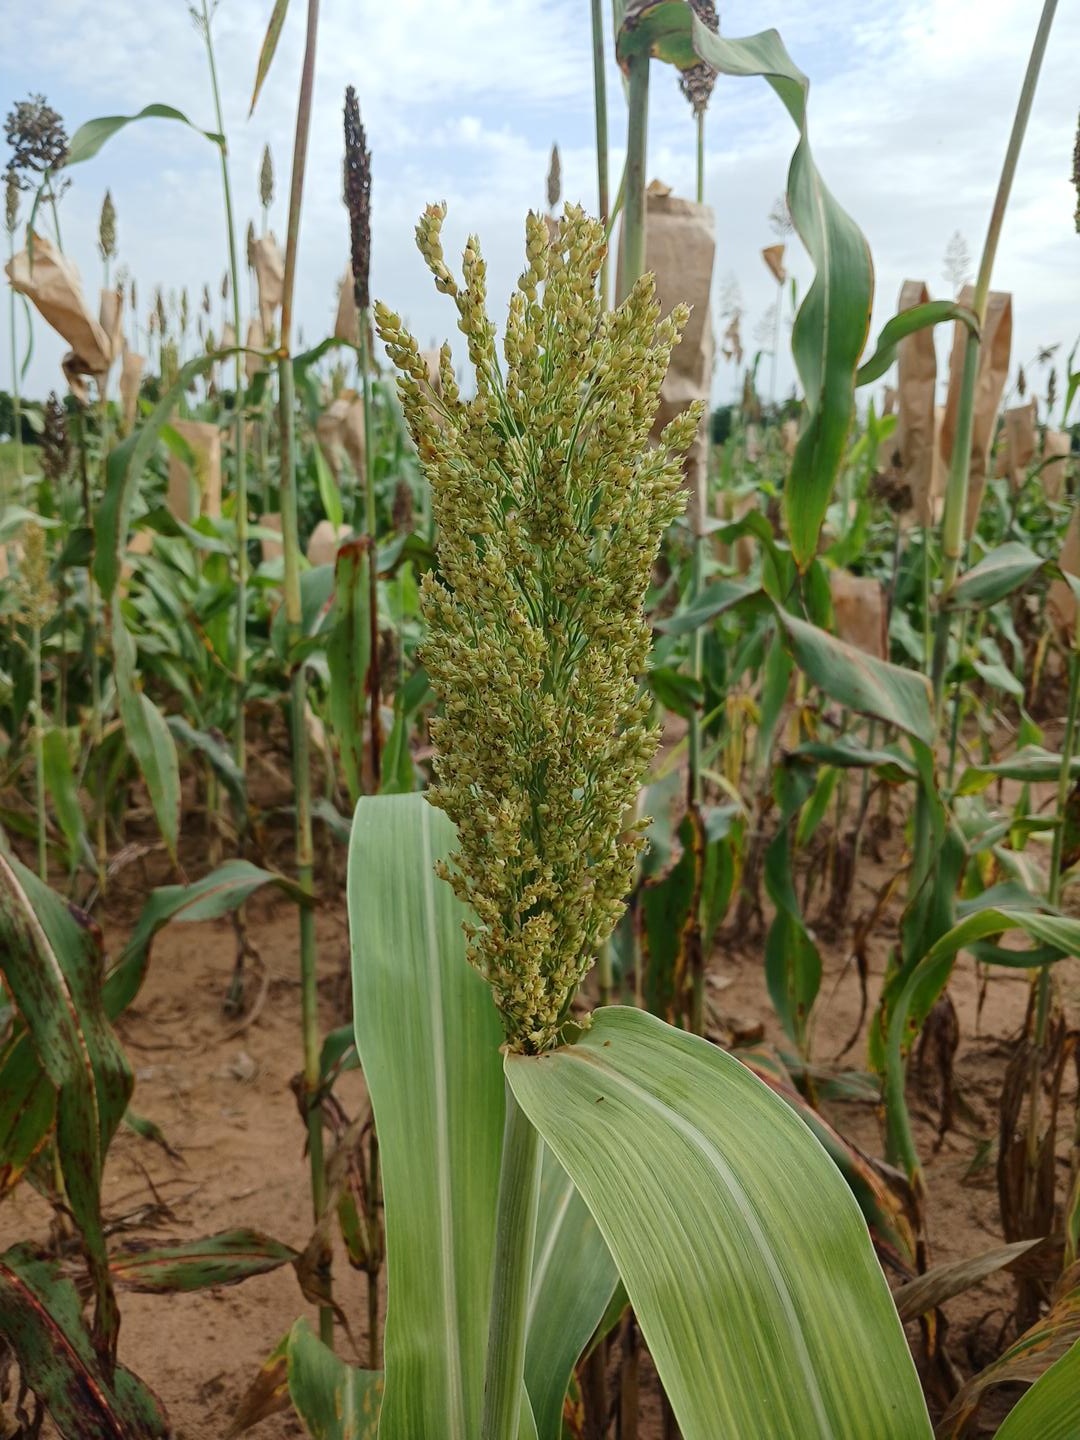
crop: sorghum
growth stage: filling grain
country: Senegal
